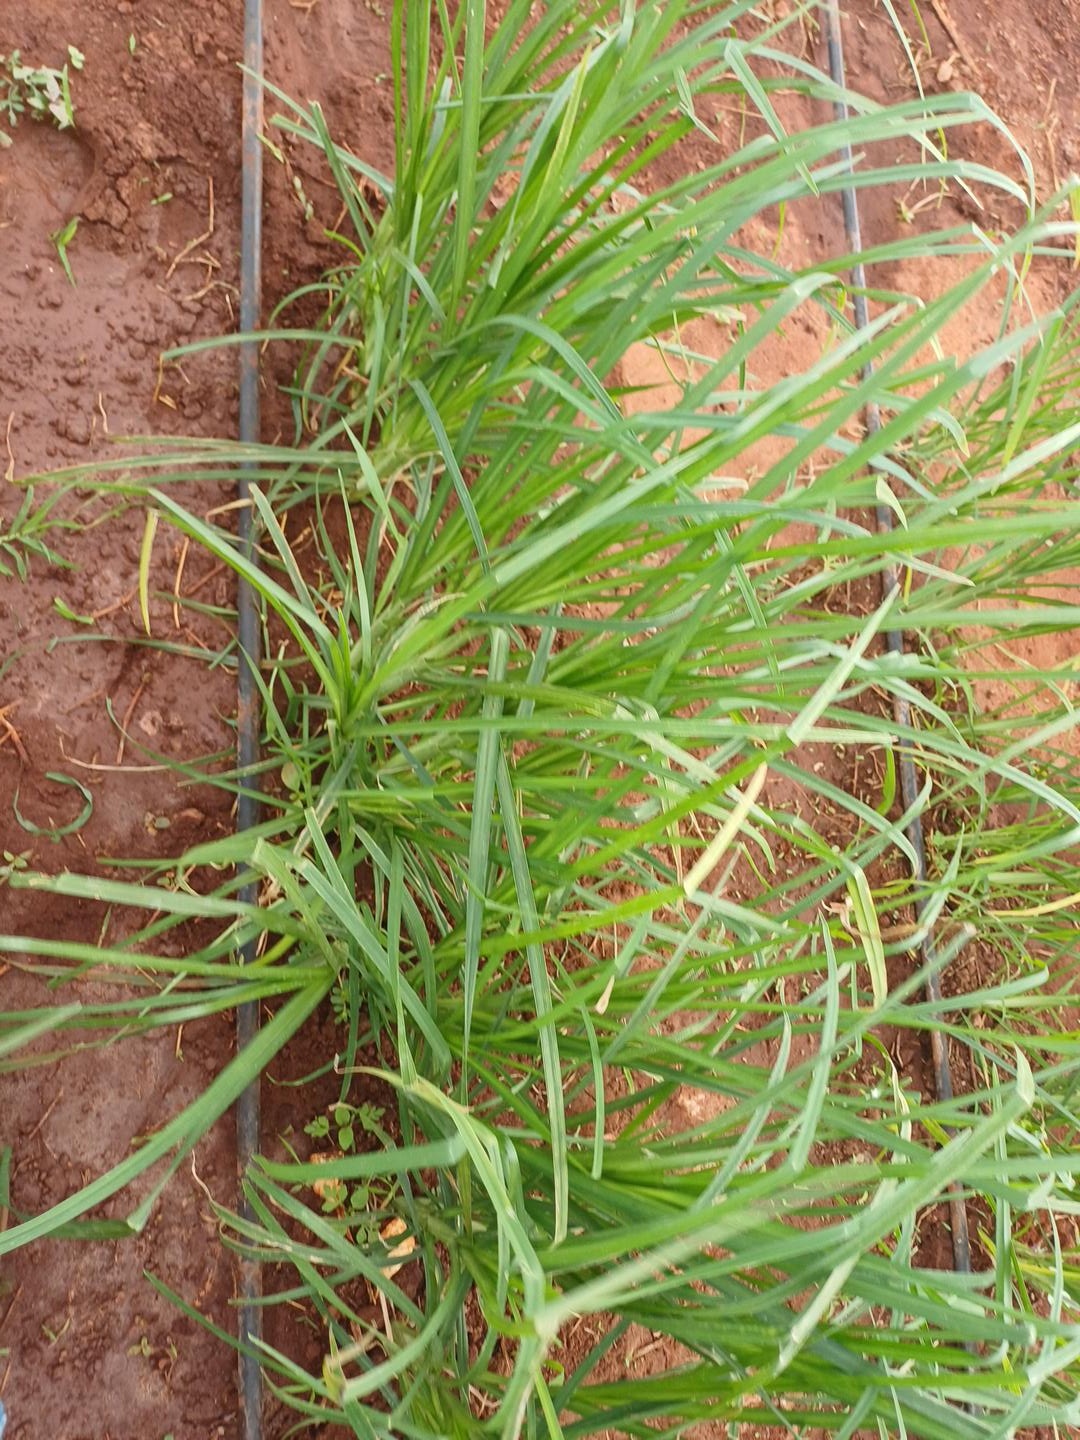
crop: finger millet
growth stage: vegetative
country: Kenya
